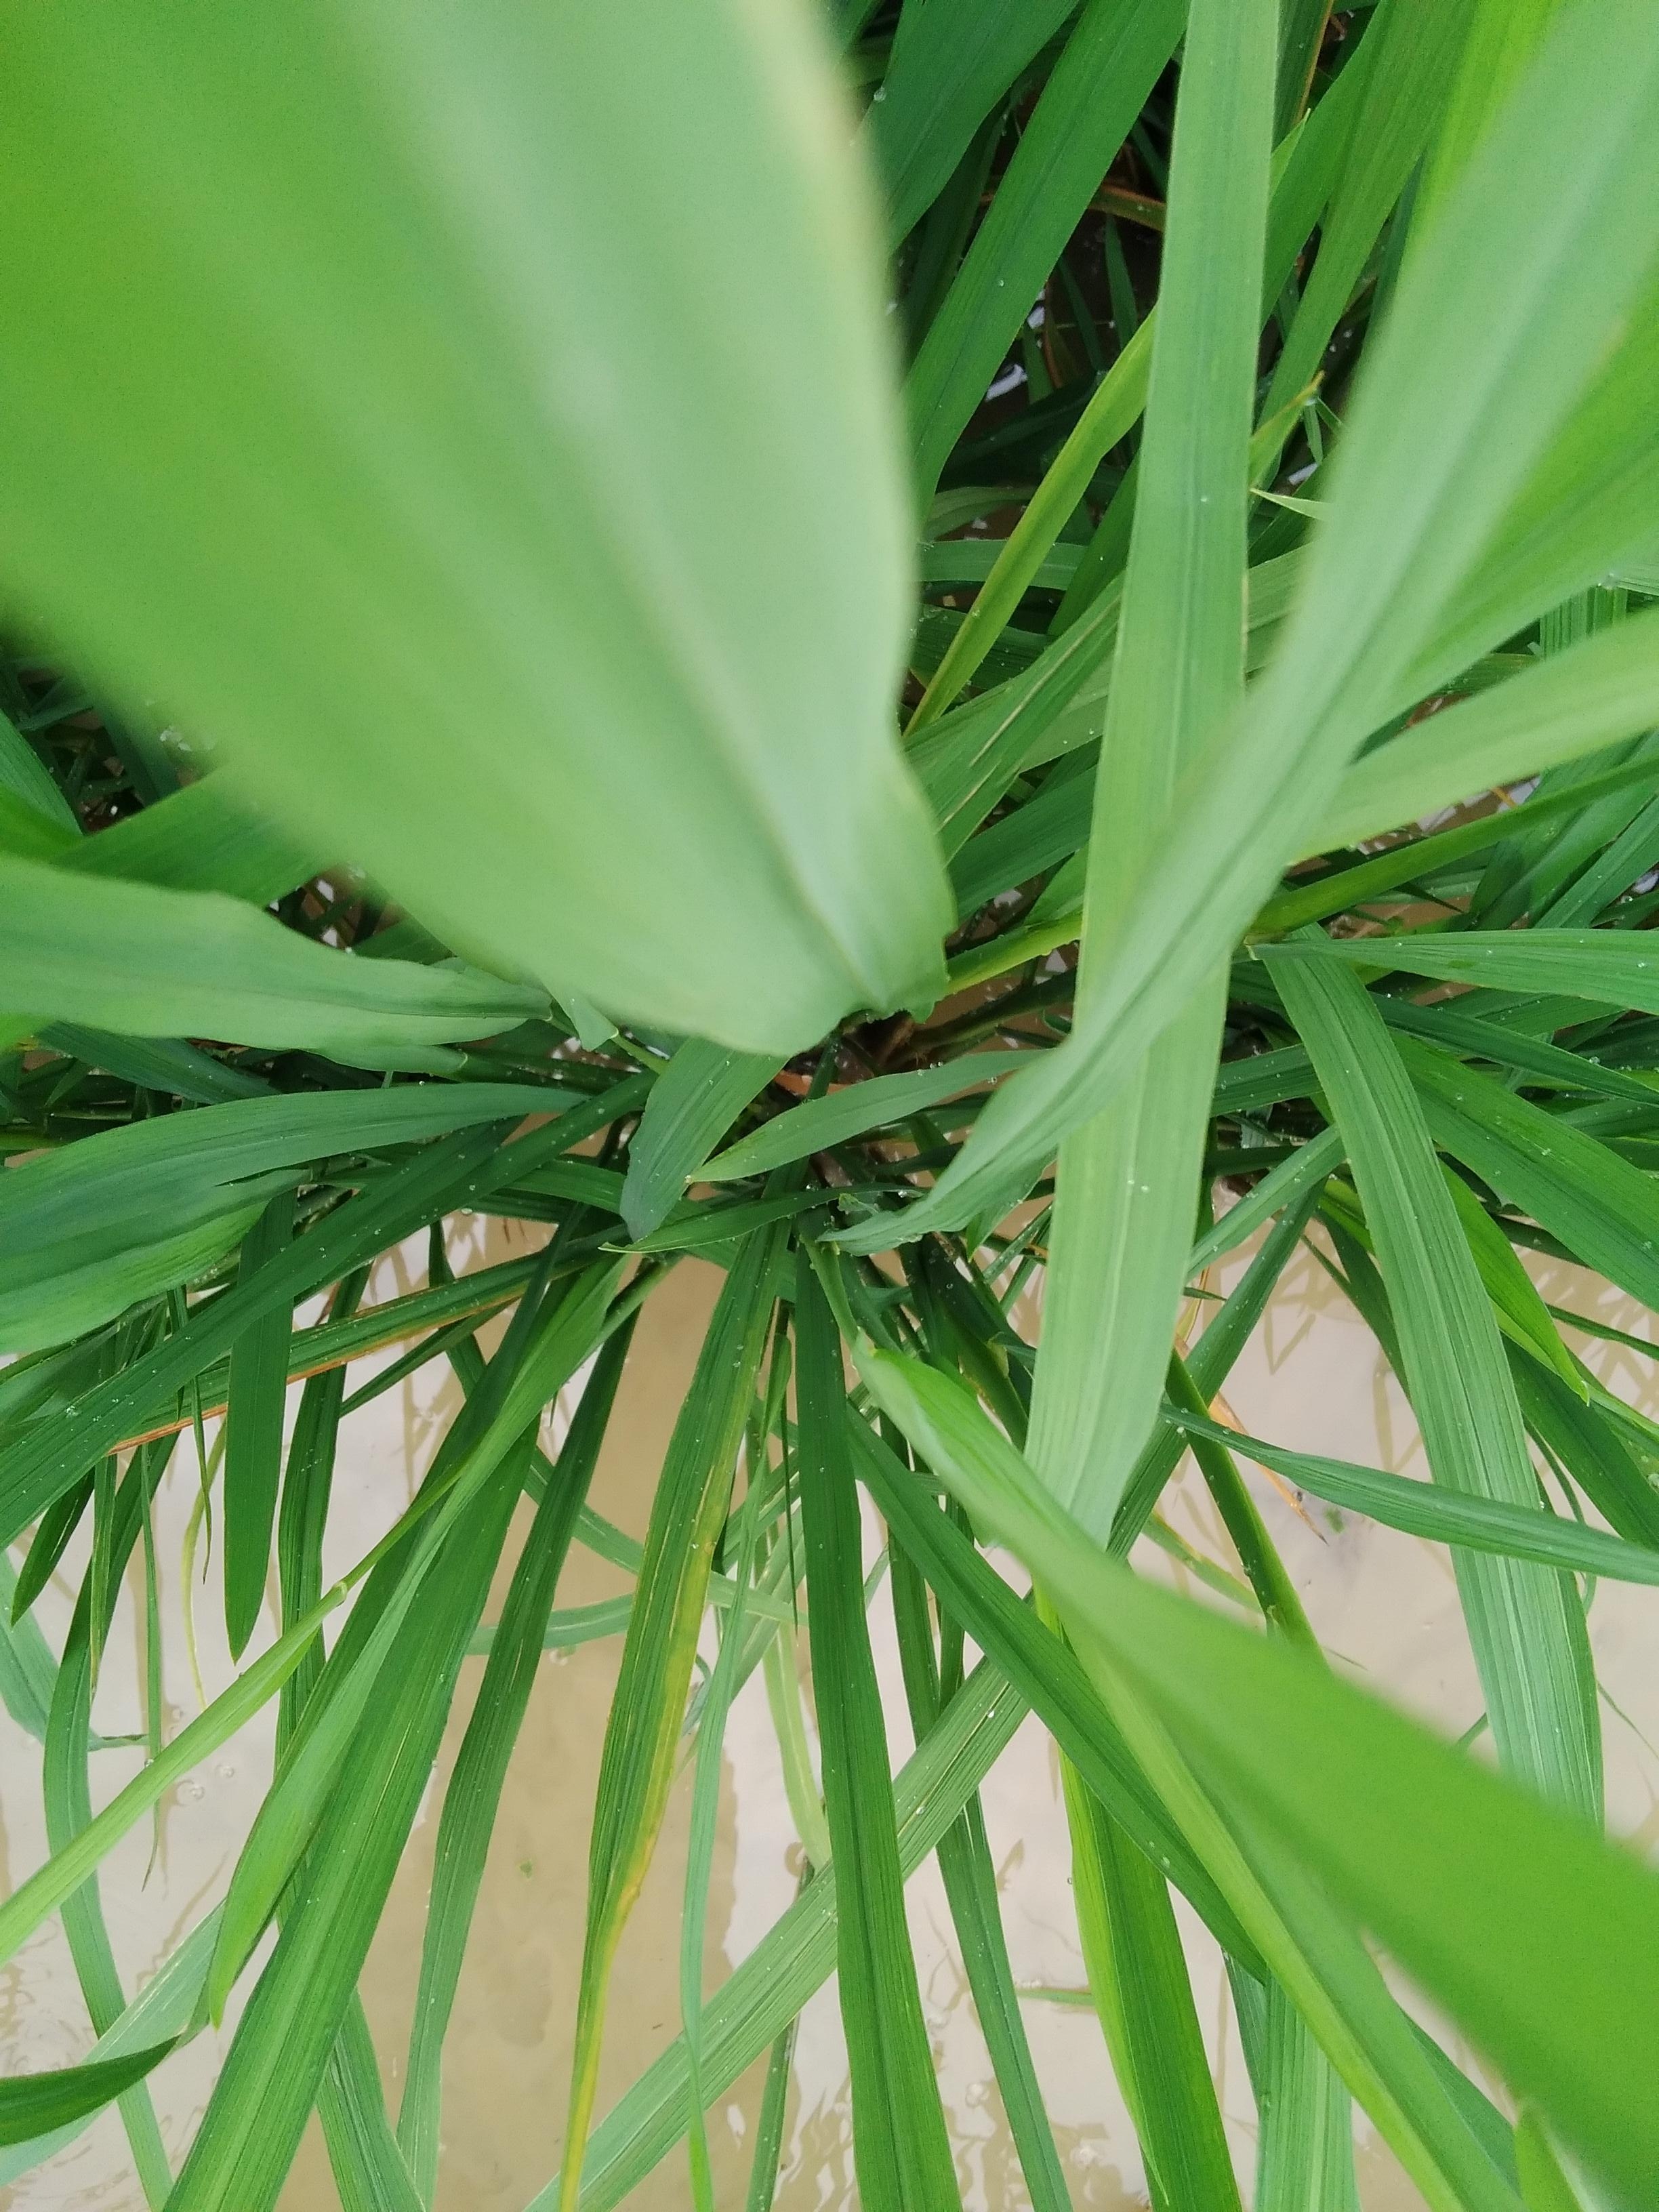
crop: rice
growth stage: booting
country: Nigeria
